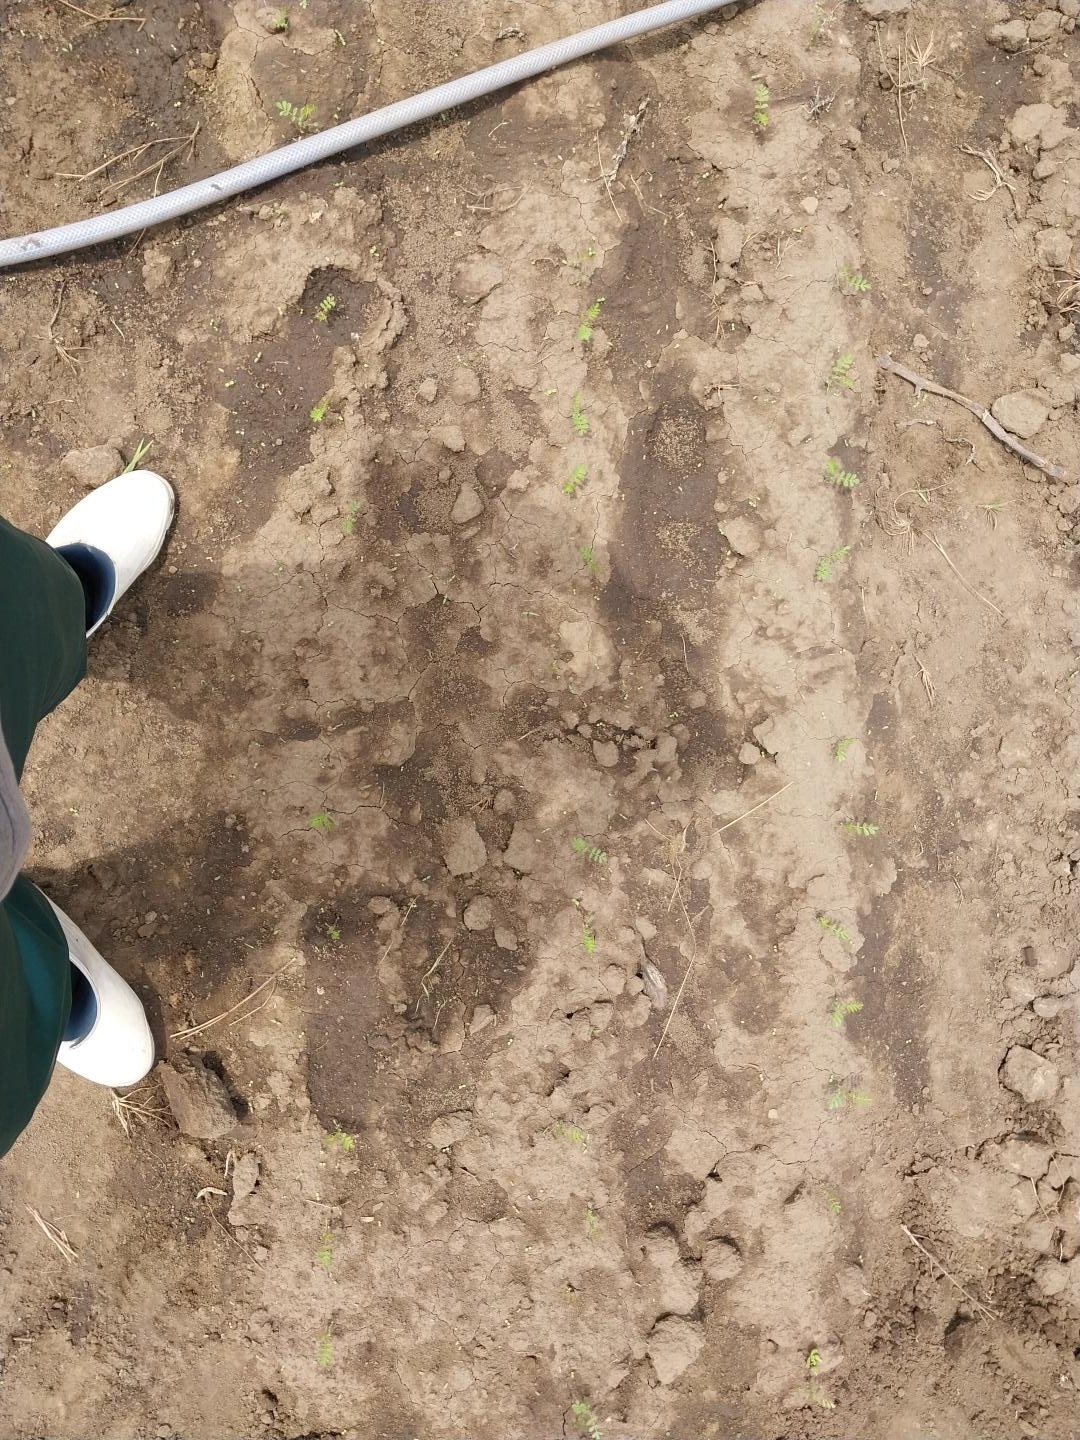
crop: chickpea
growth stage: emergence
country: Tanzania
